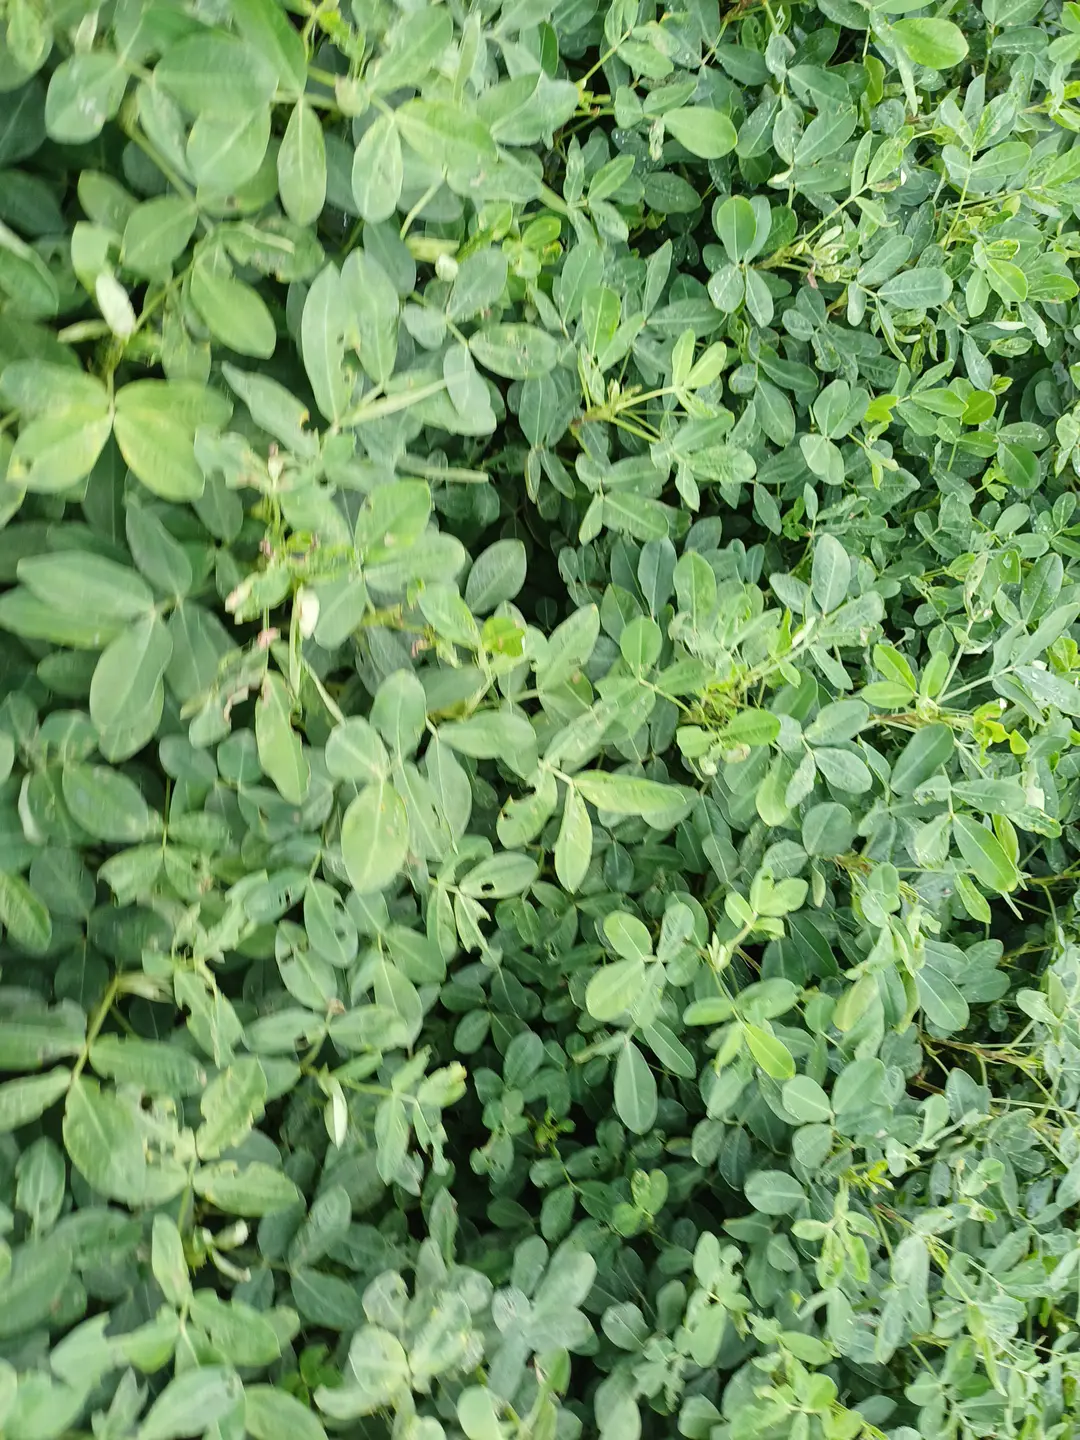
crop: groundnut
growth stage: pegging
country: Kenya
